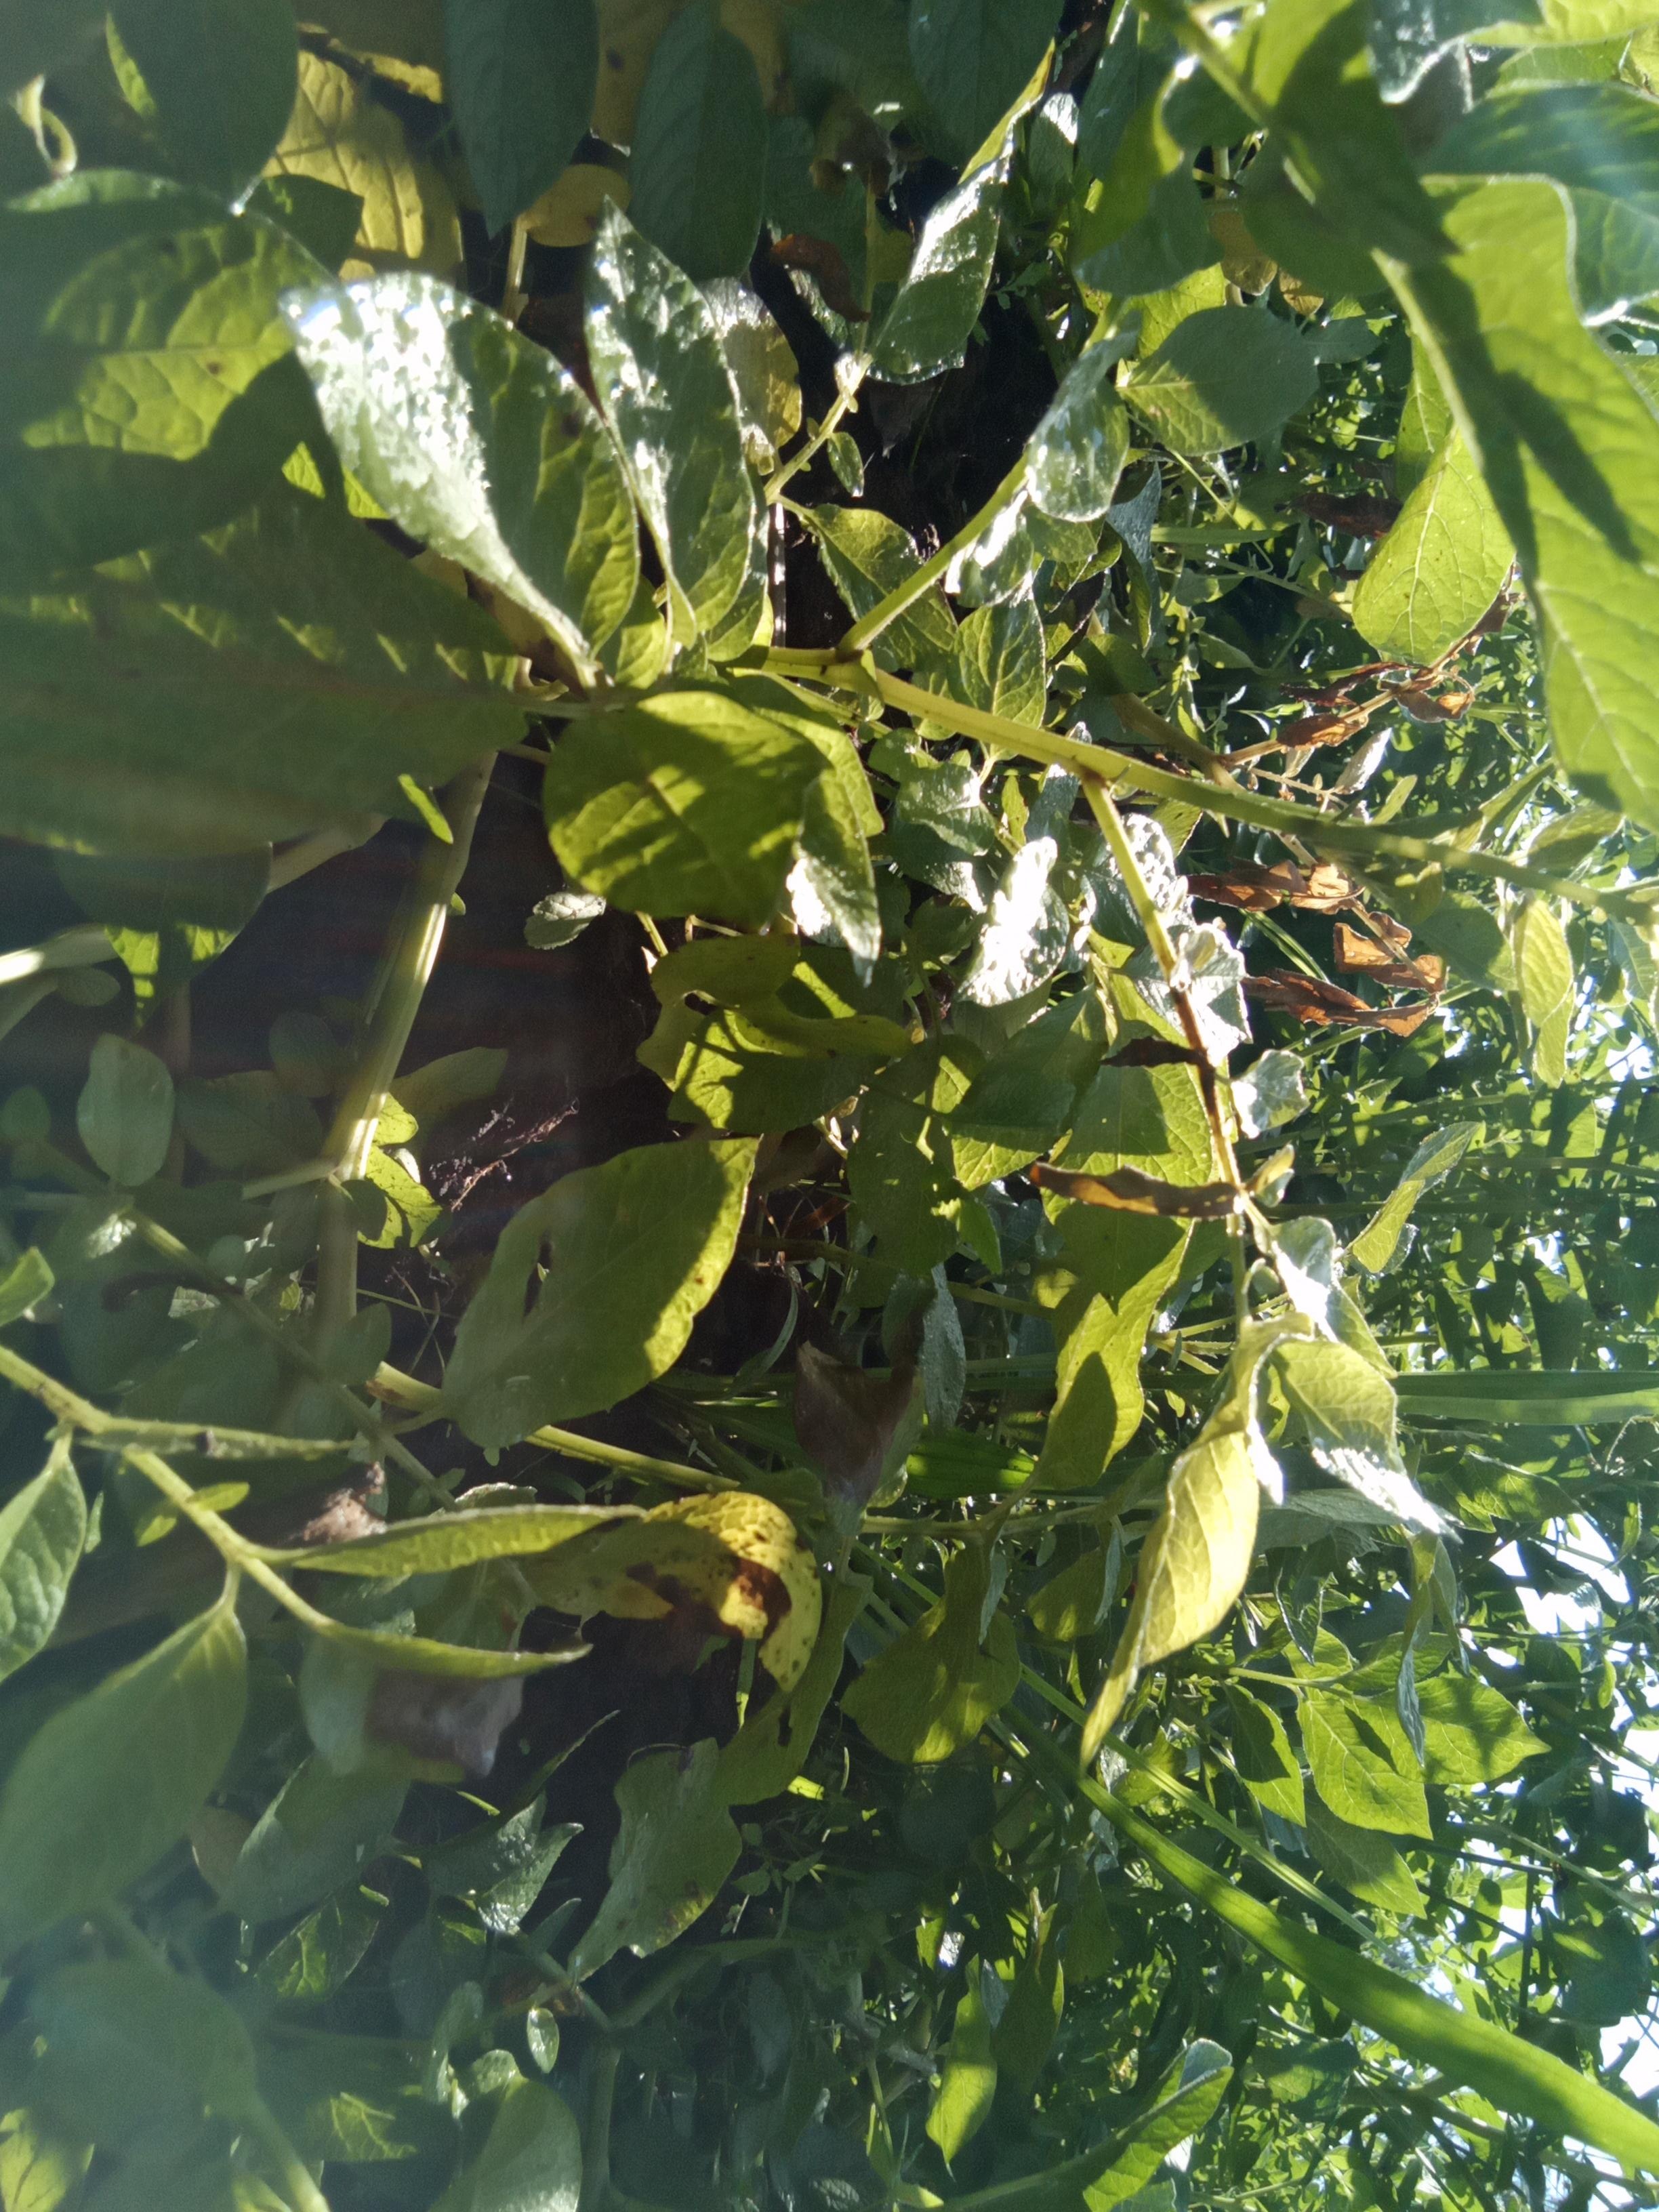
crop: potato
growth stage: vegetative
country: Kenya
